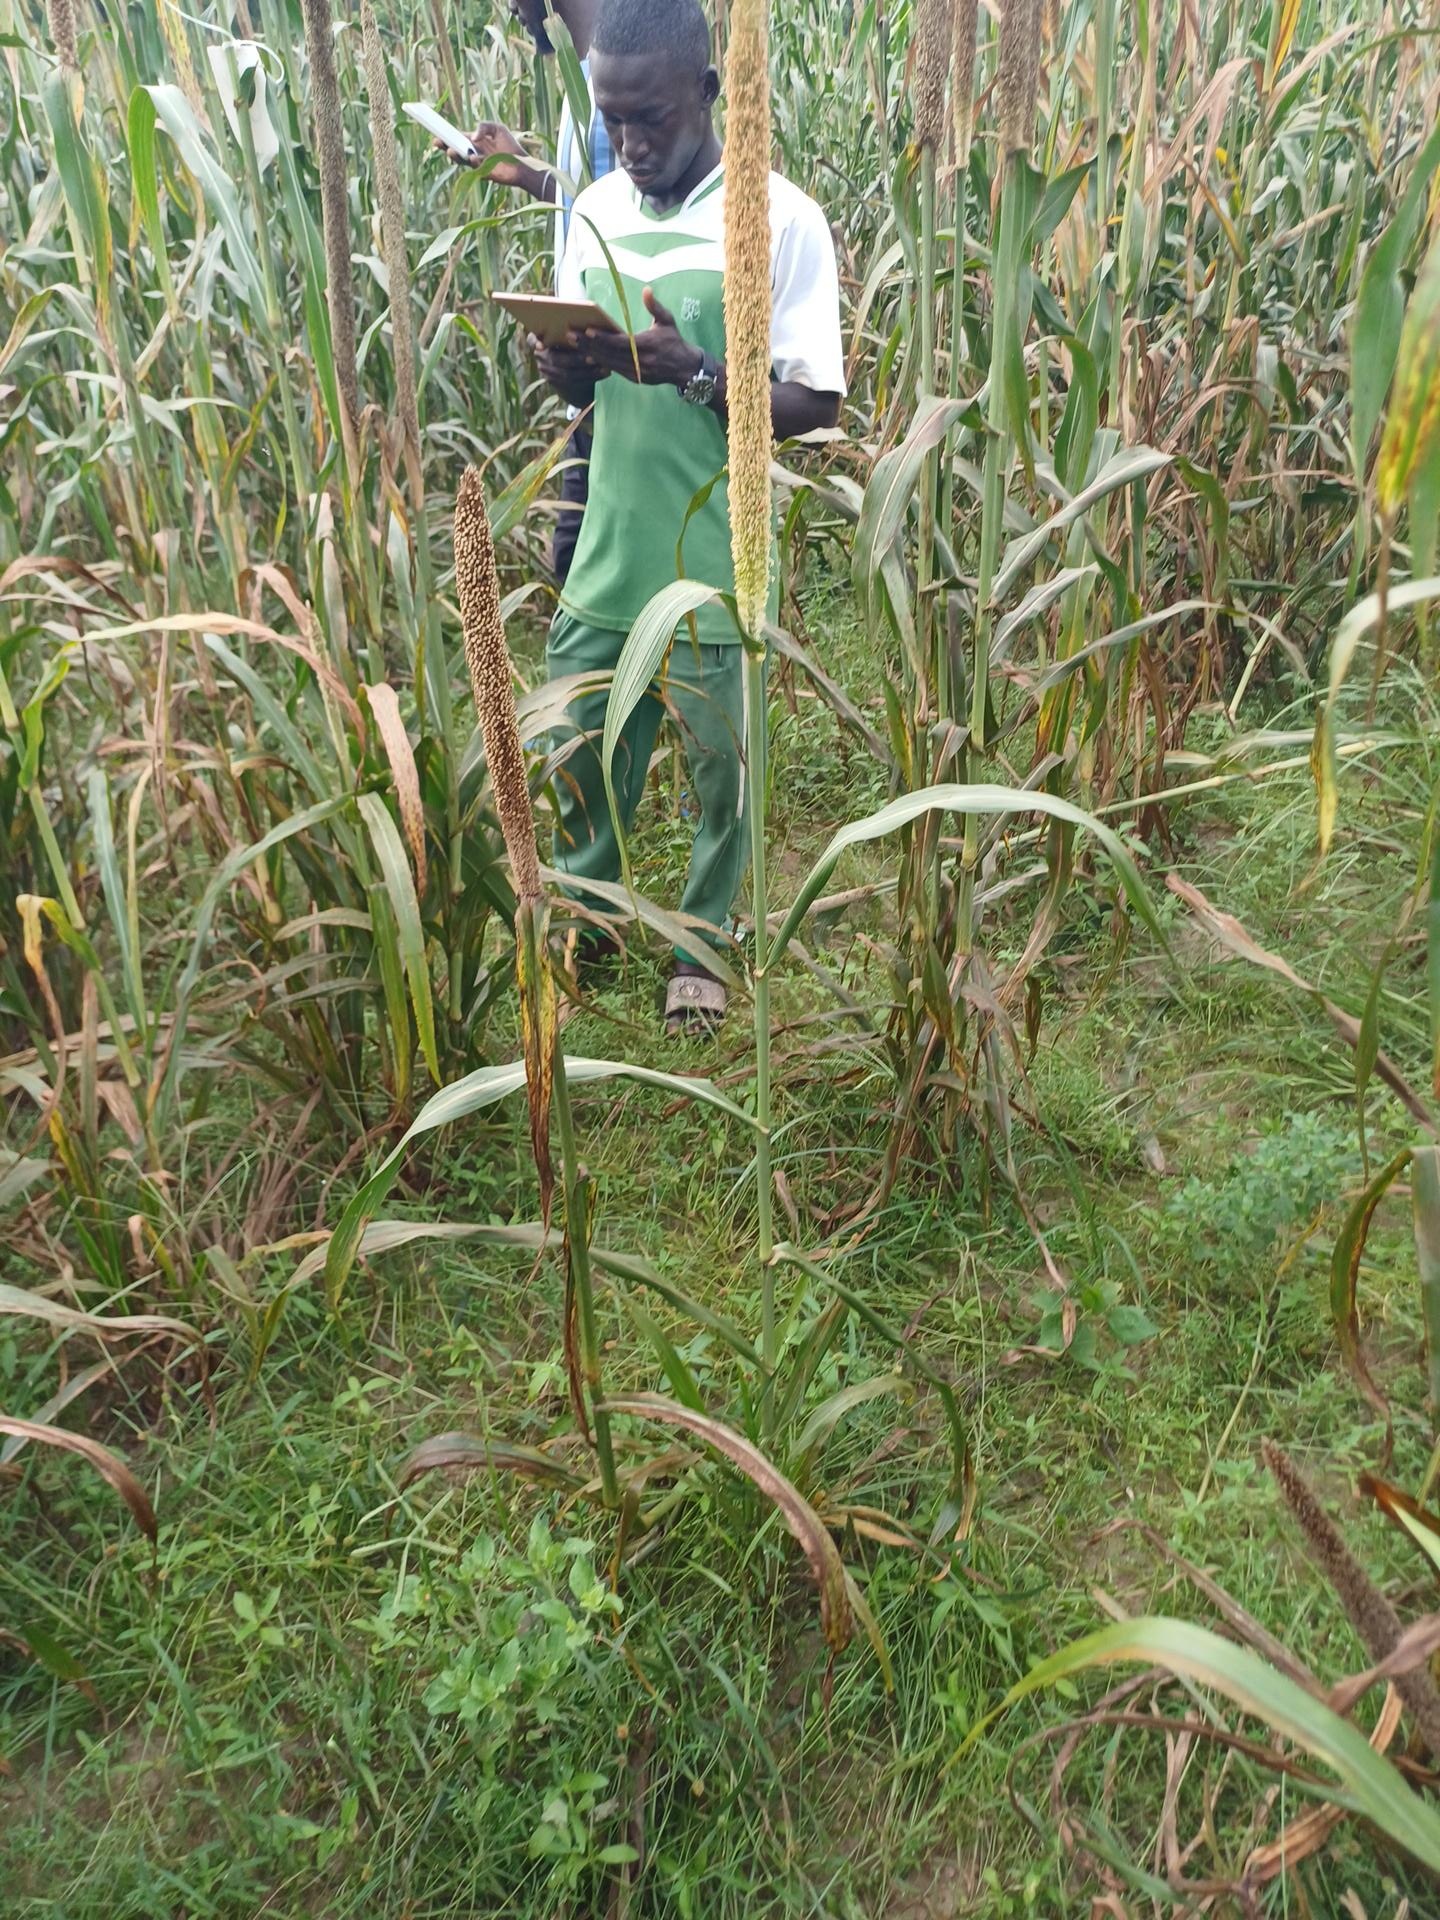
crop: pearl millet
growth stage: filling grain
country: Senegal
